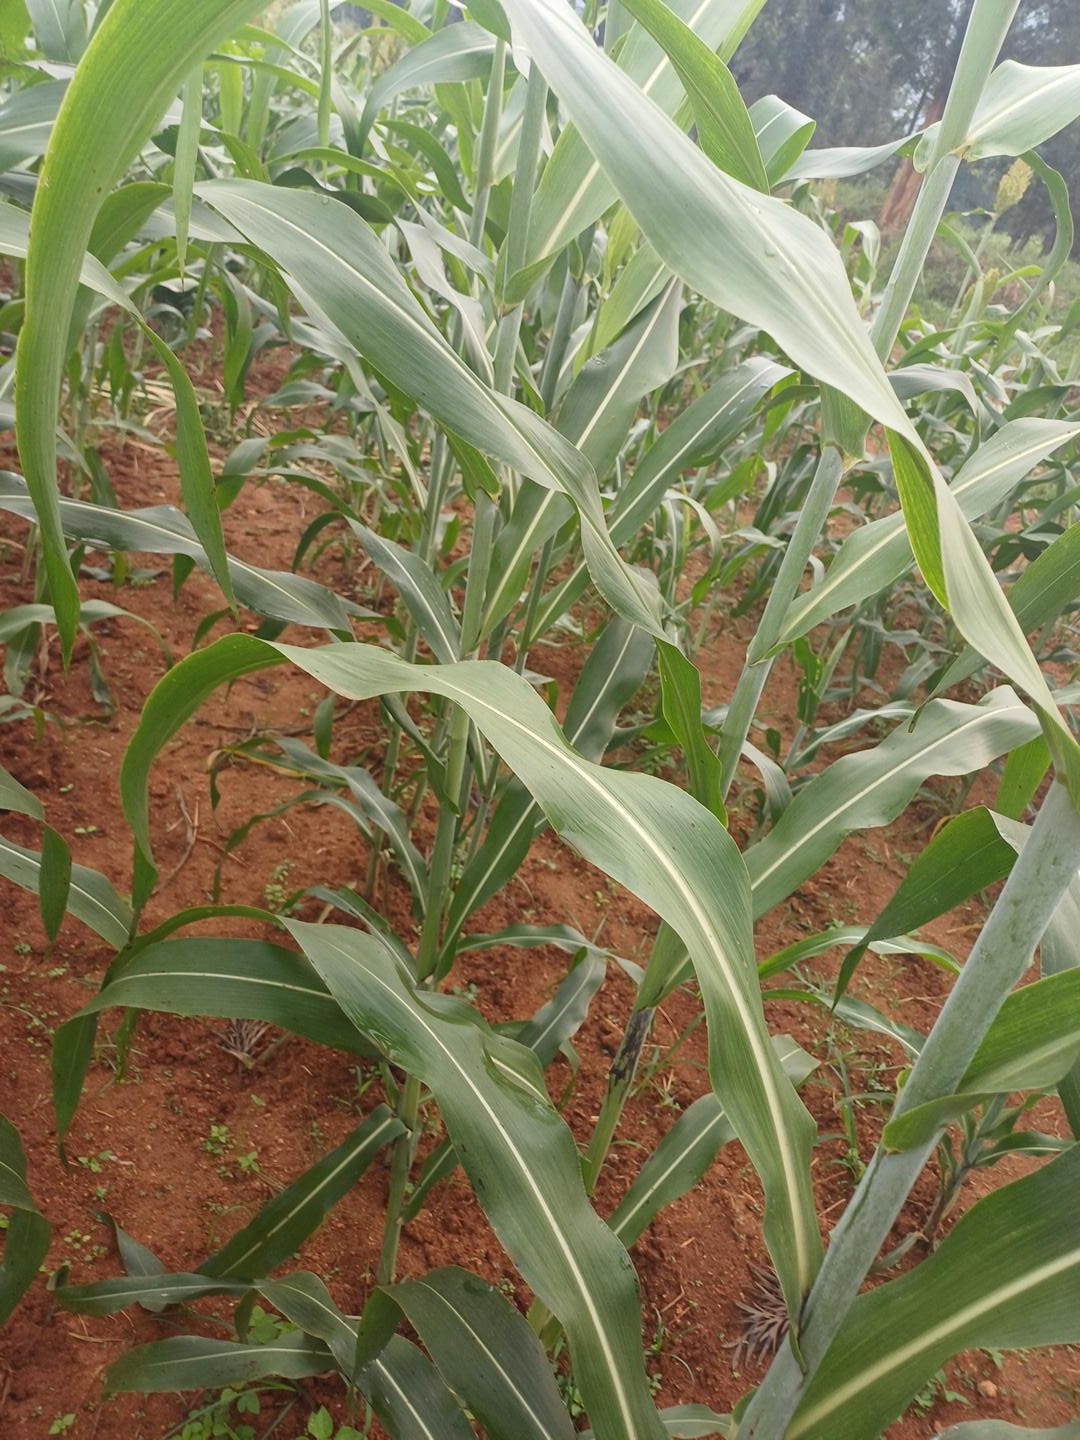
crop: sorghum
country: Kenya
